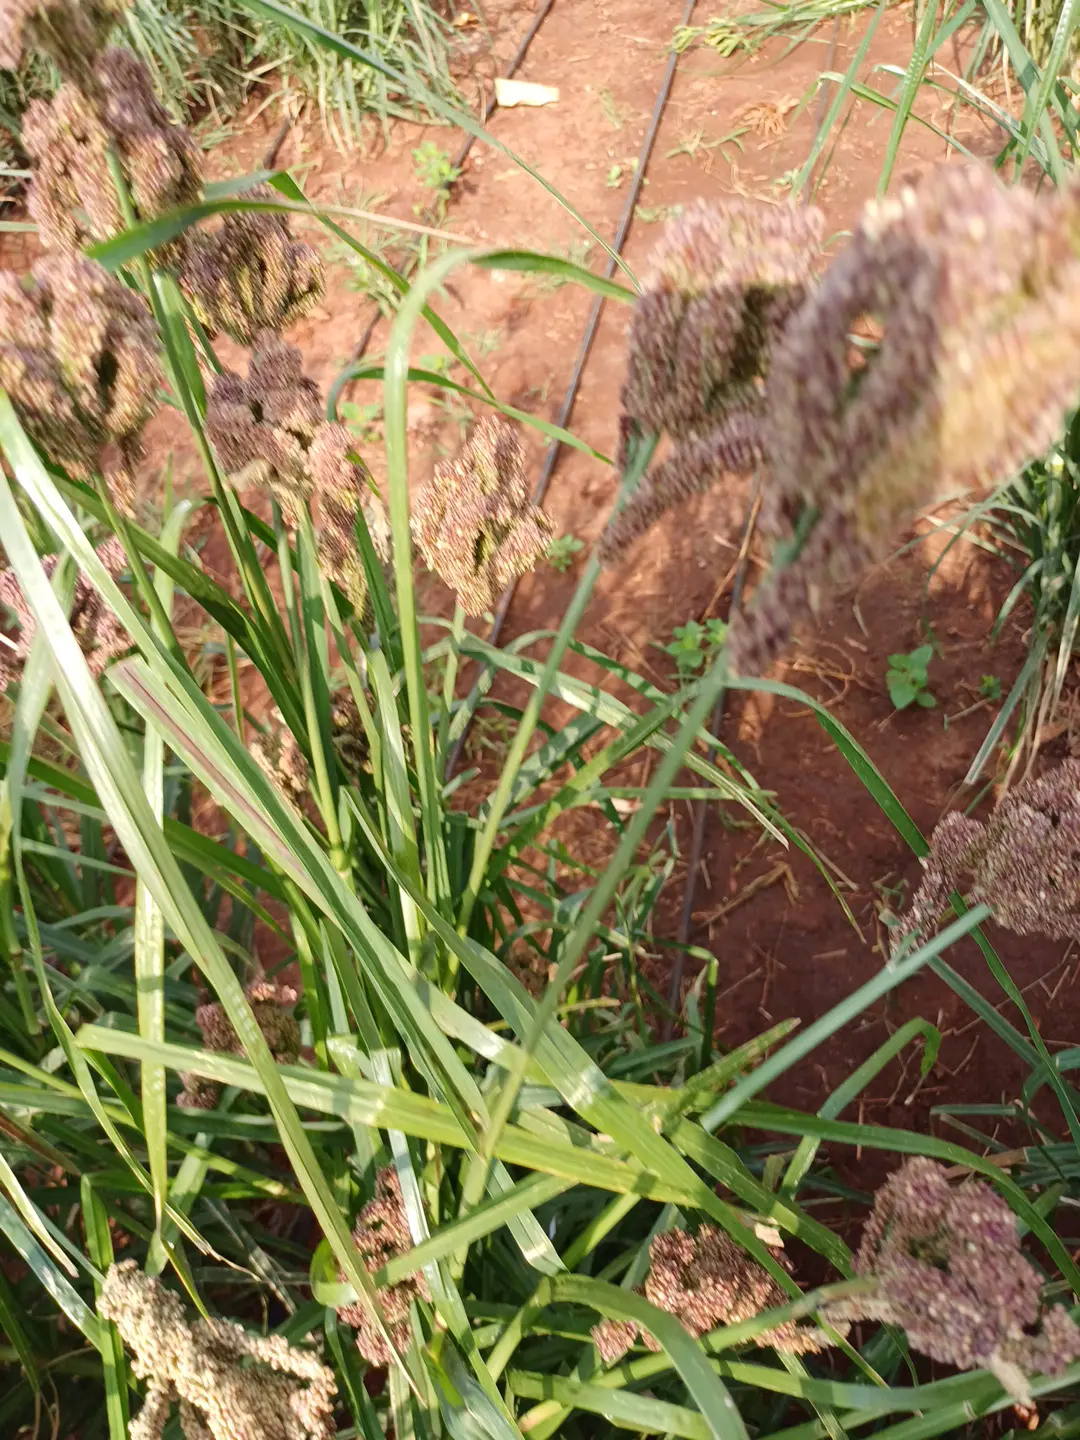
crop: finger millet
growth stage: filling grain
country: Kenya
